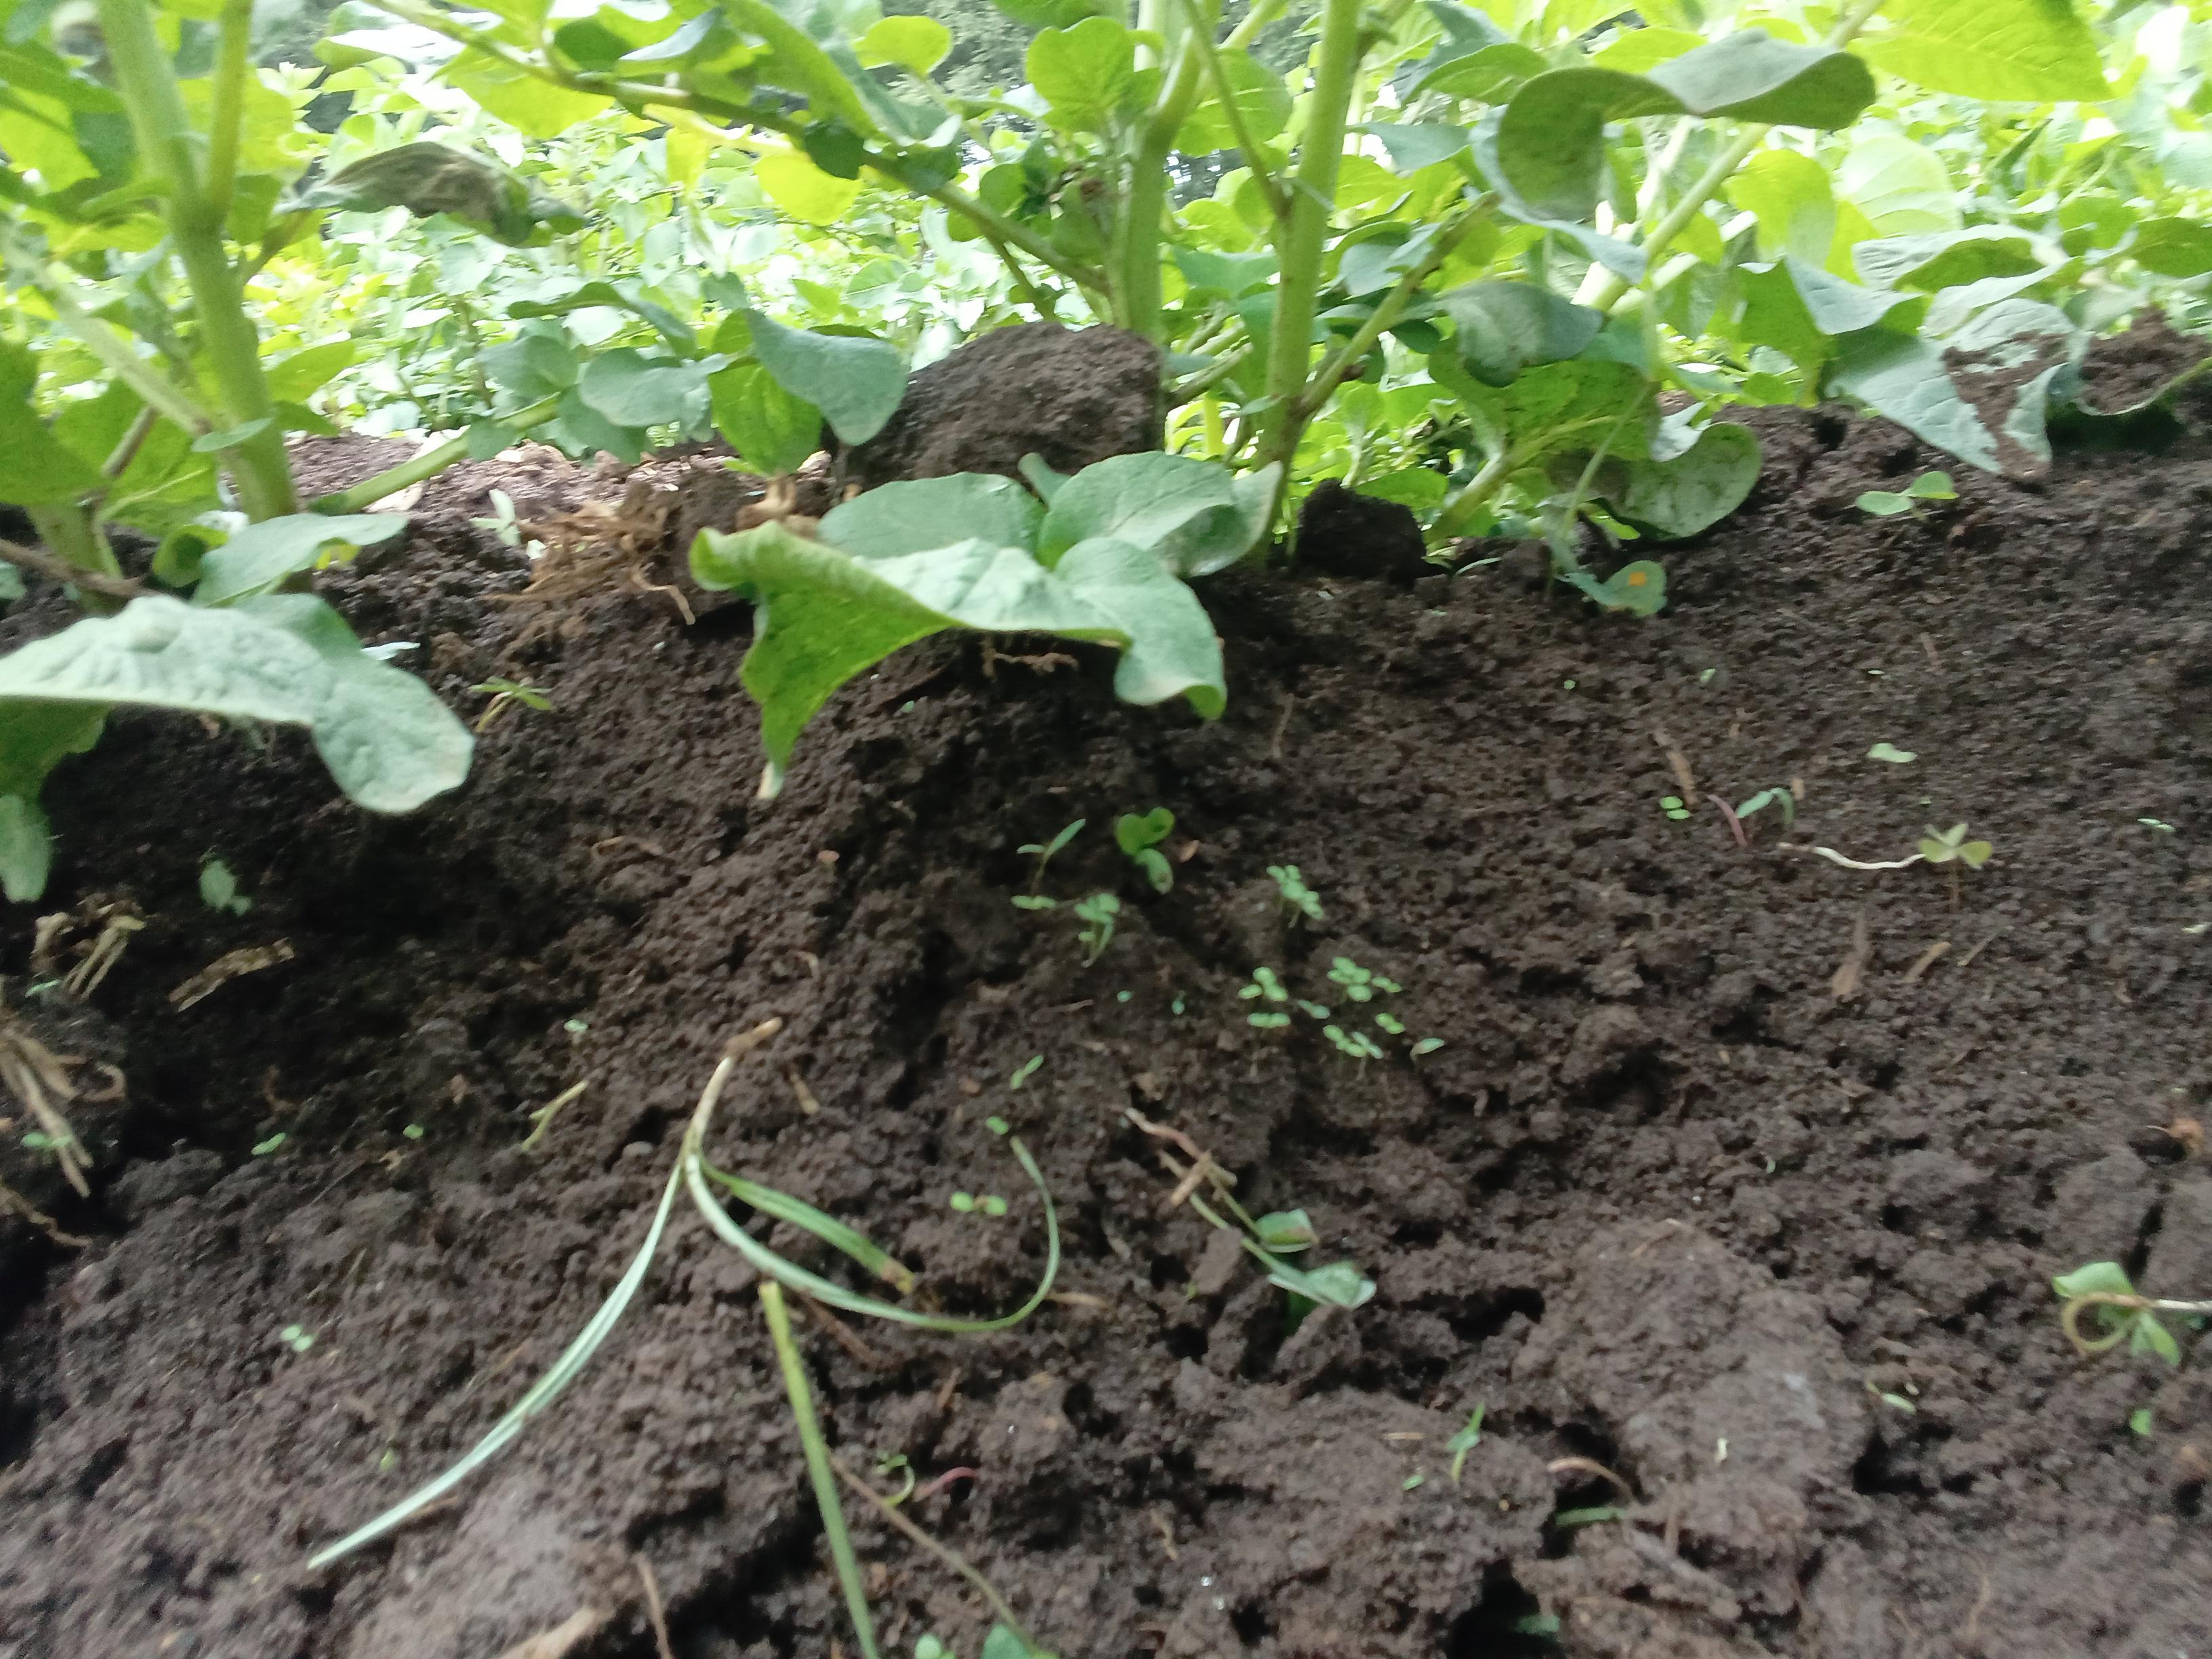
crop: potato
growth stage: vegetative
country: Kenya
